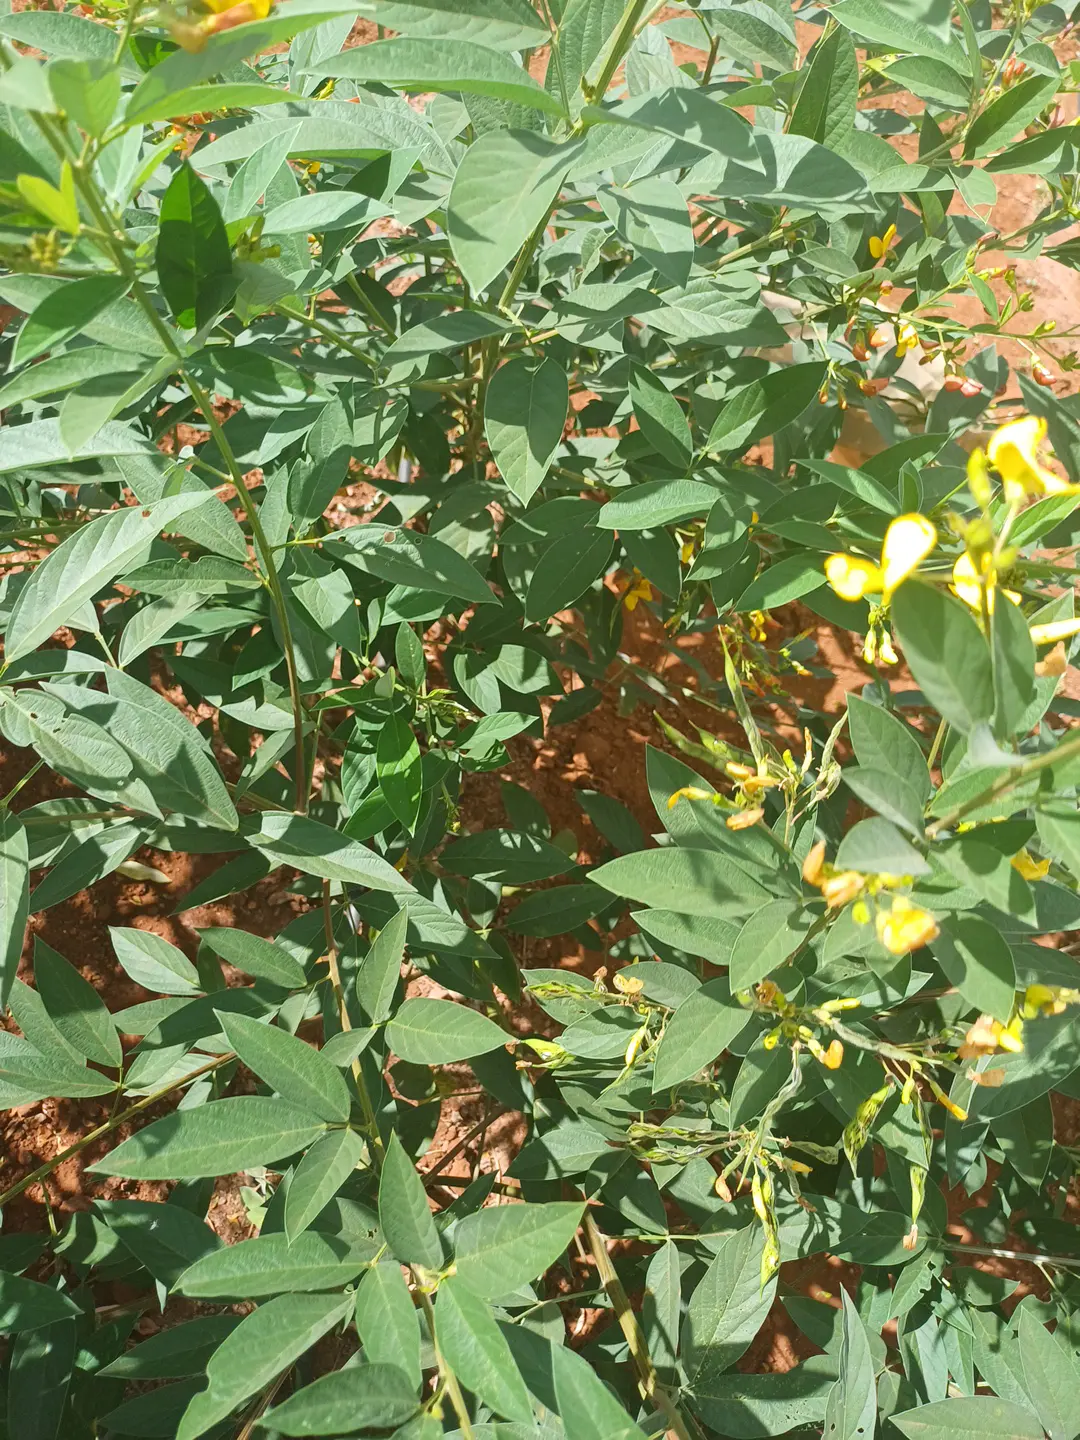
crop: pigeonpea
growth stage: development pod
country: Kenya
